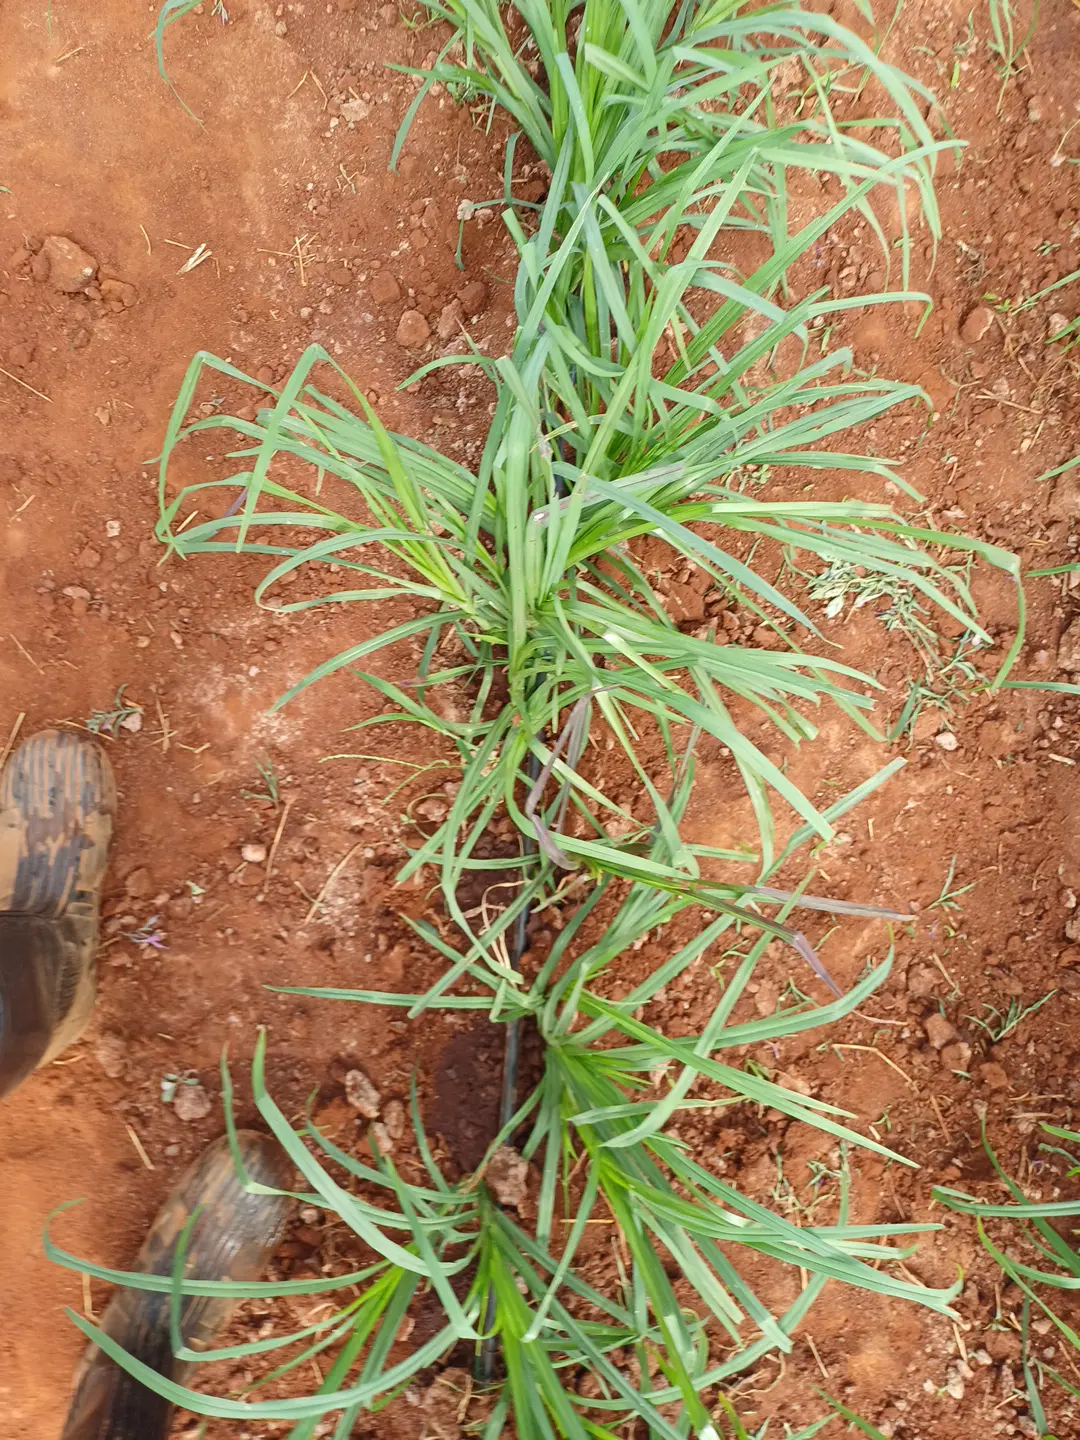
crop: finger millet
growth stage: elongation stem
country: Kenya
